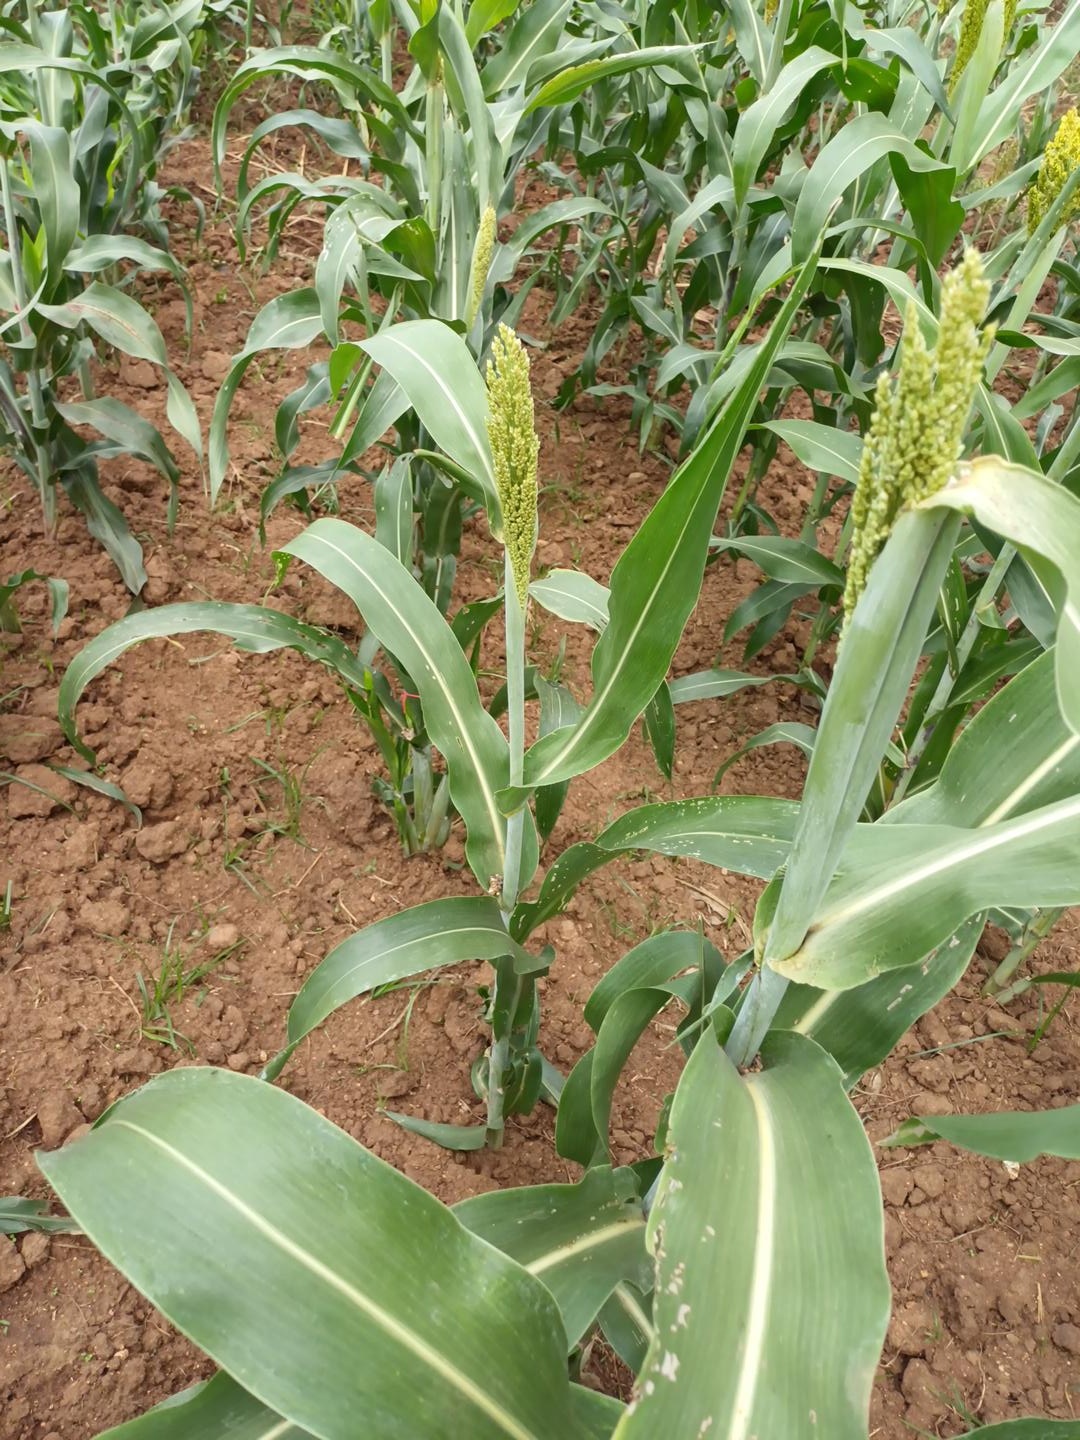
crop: sorghum
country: Kenya
